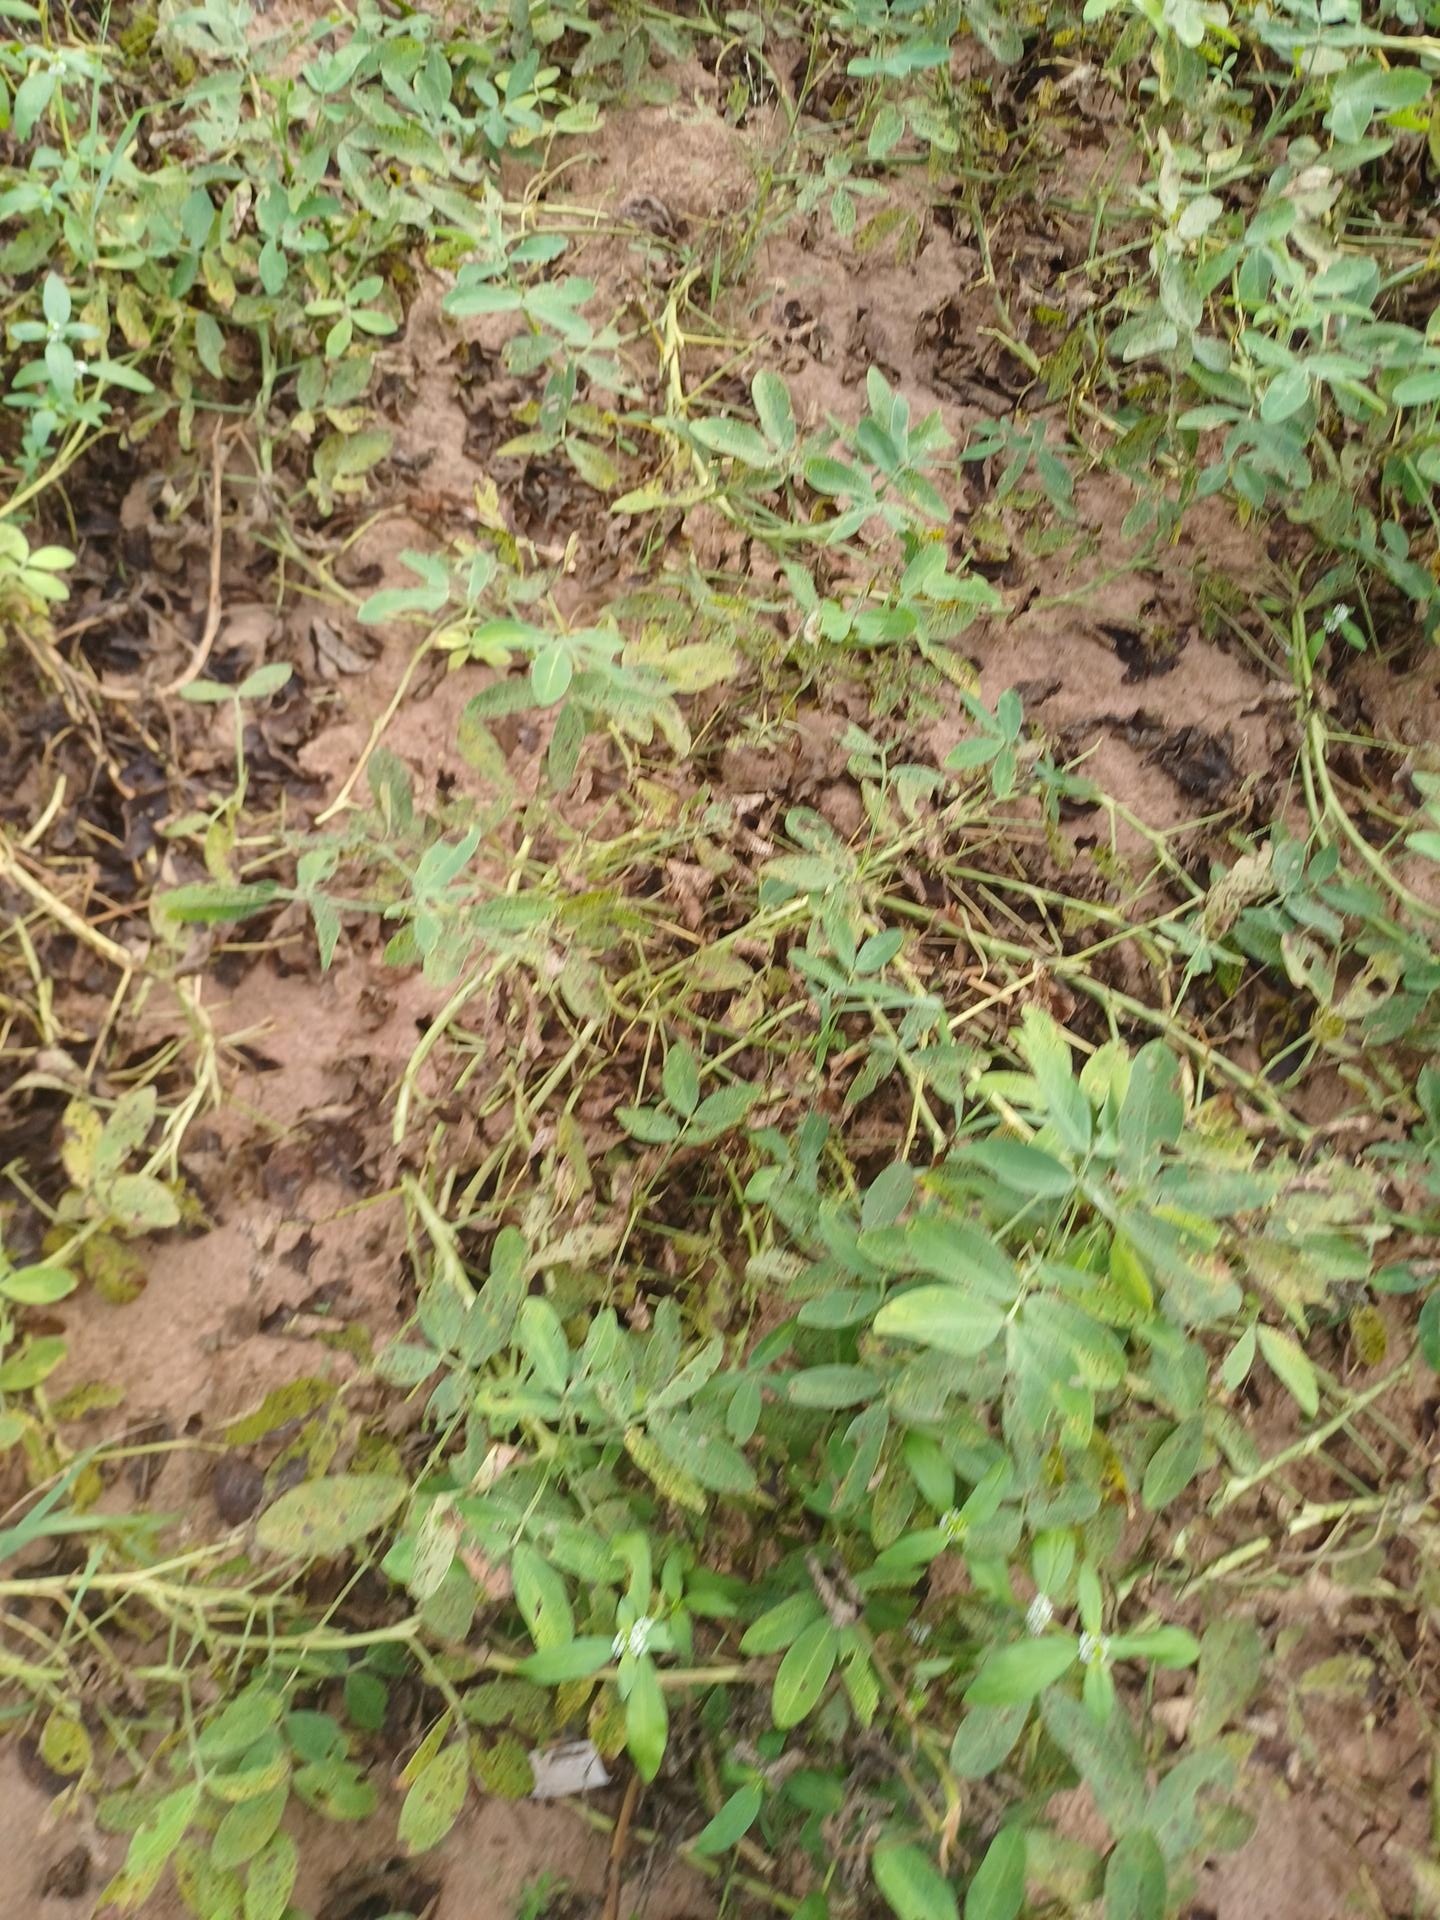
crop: groundnut
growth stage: flowering
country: Senegal
